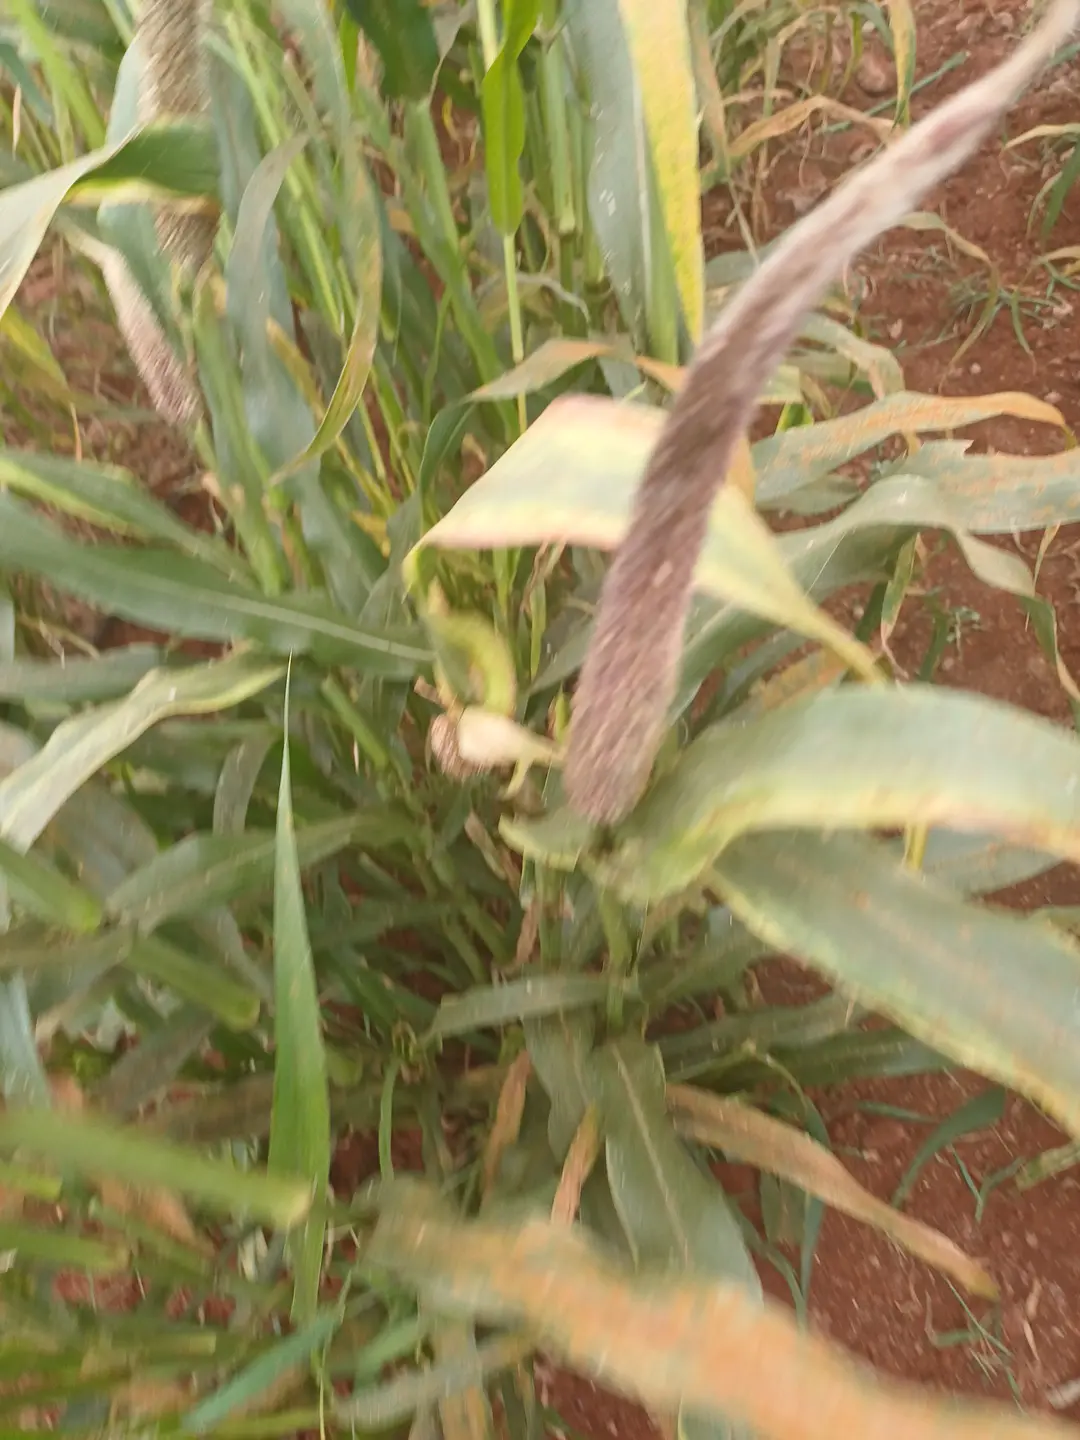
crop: pearl millet
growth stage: filling grain
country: Kenya
